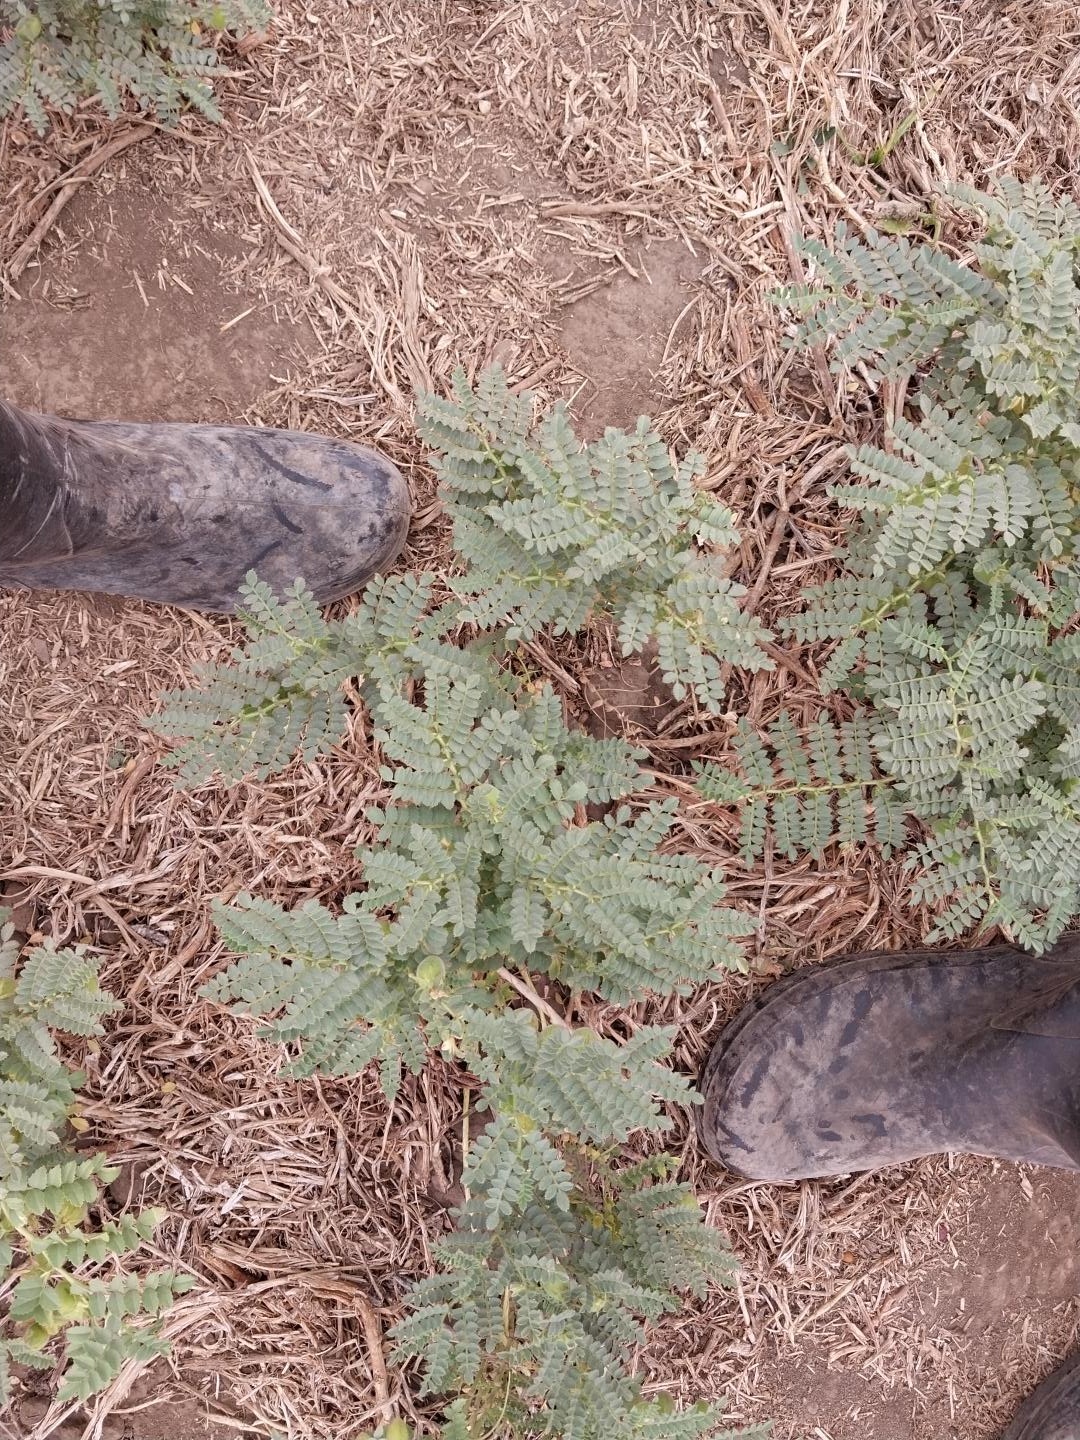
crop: chickpea
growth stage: development pod
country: Tanzania
